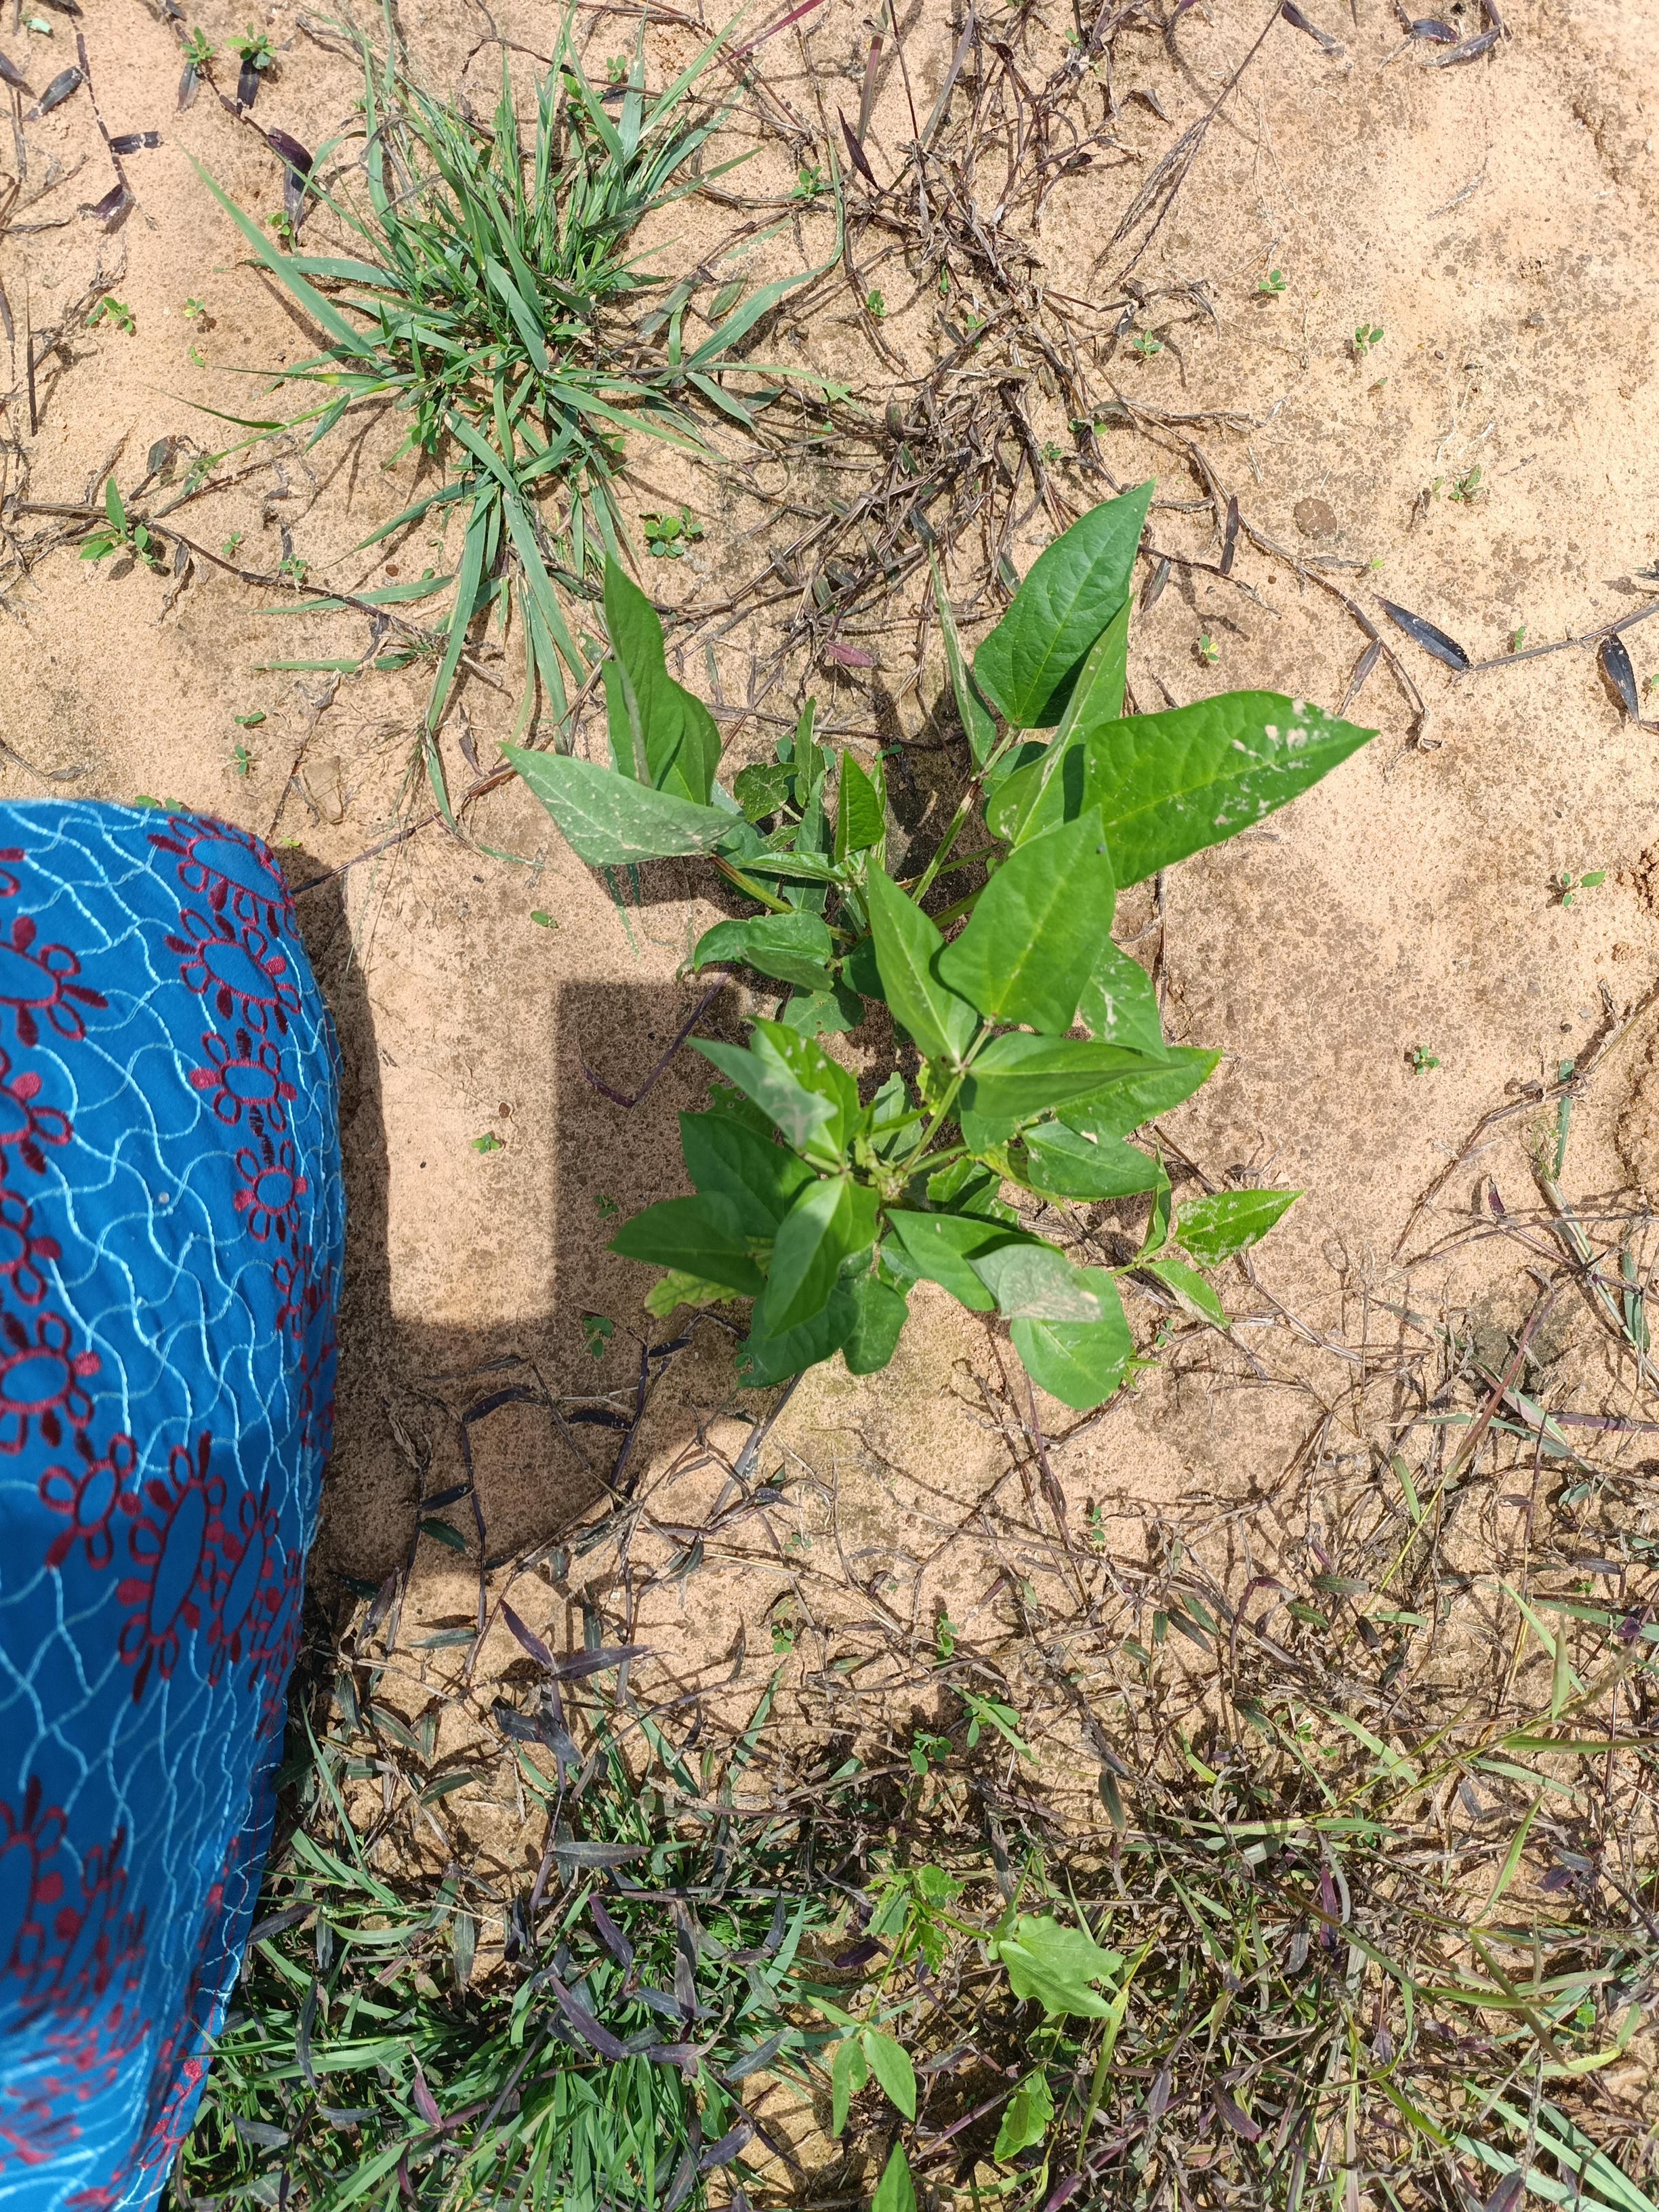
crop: cowpea
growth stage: emergence
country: Nigeria
